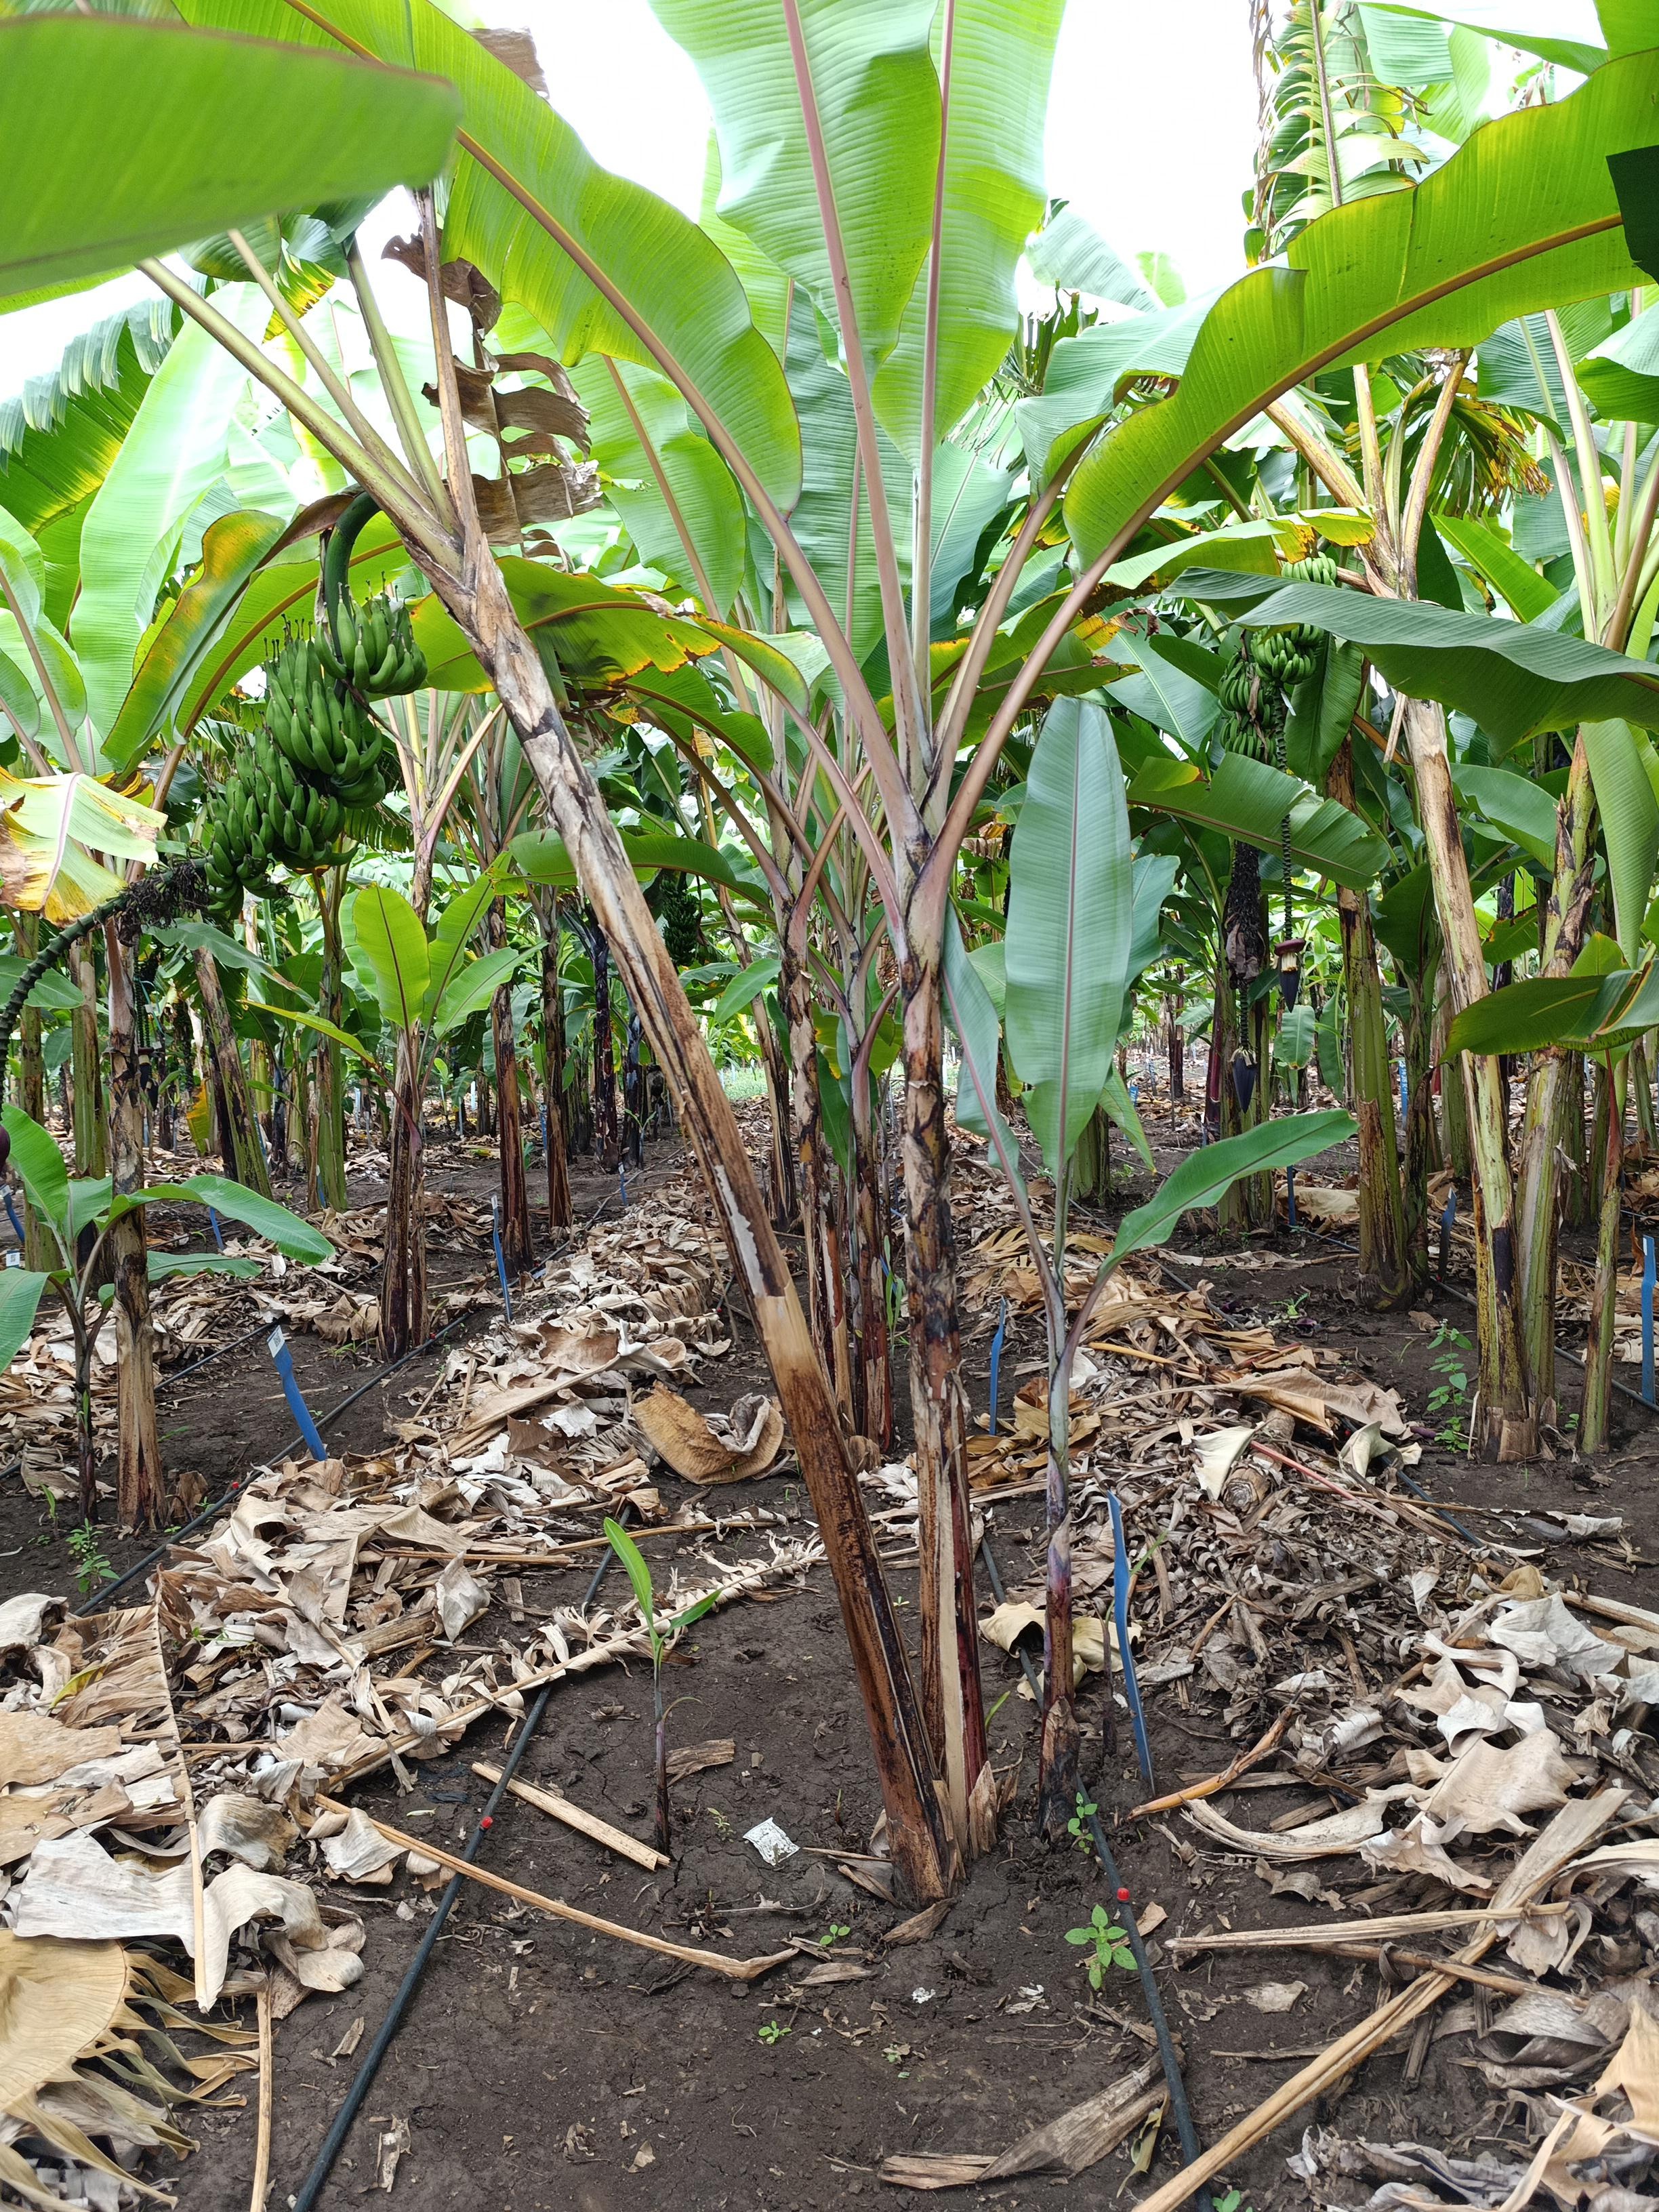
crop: banana
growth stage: development fruit
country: Tanzania
